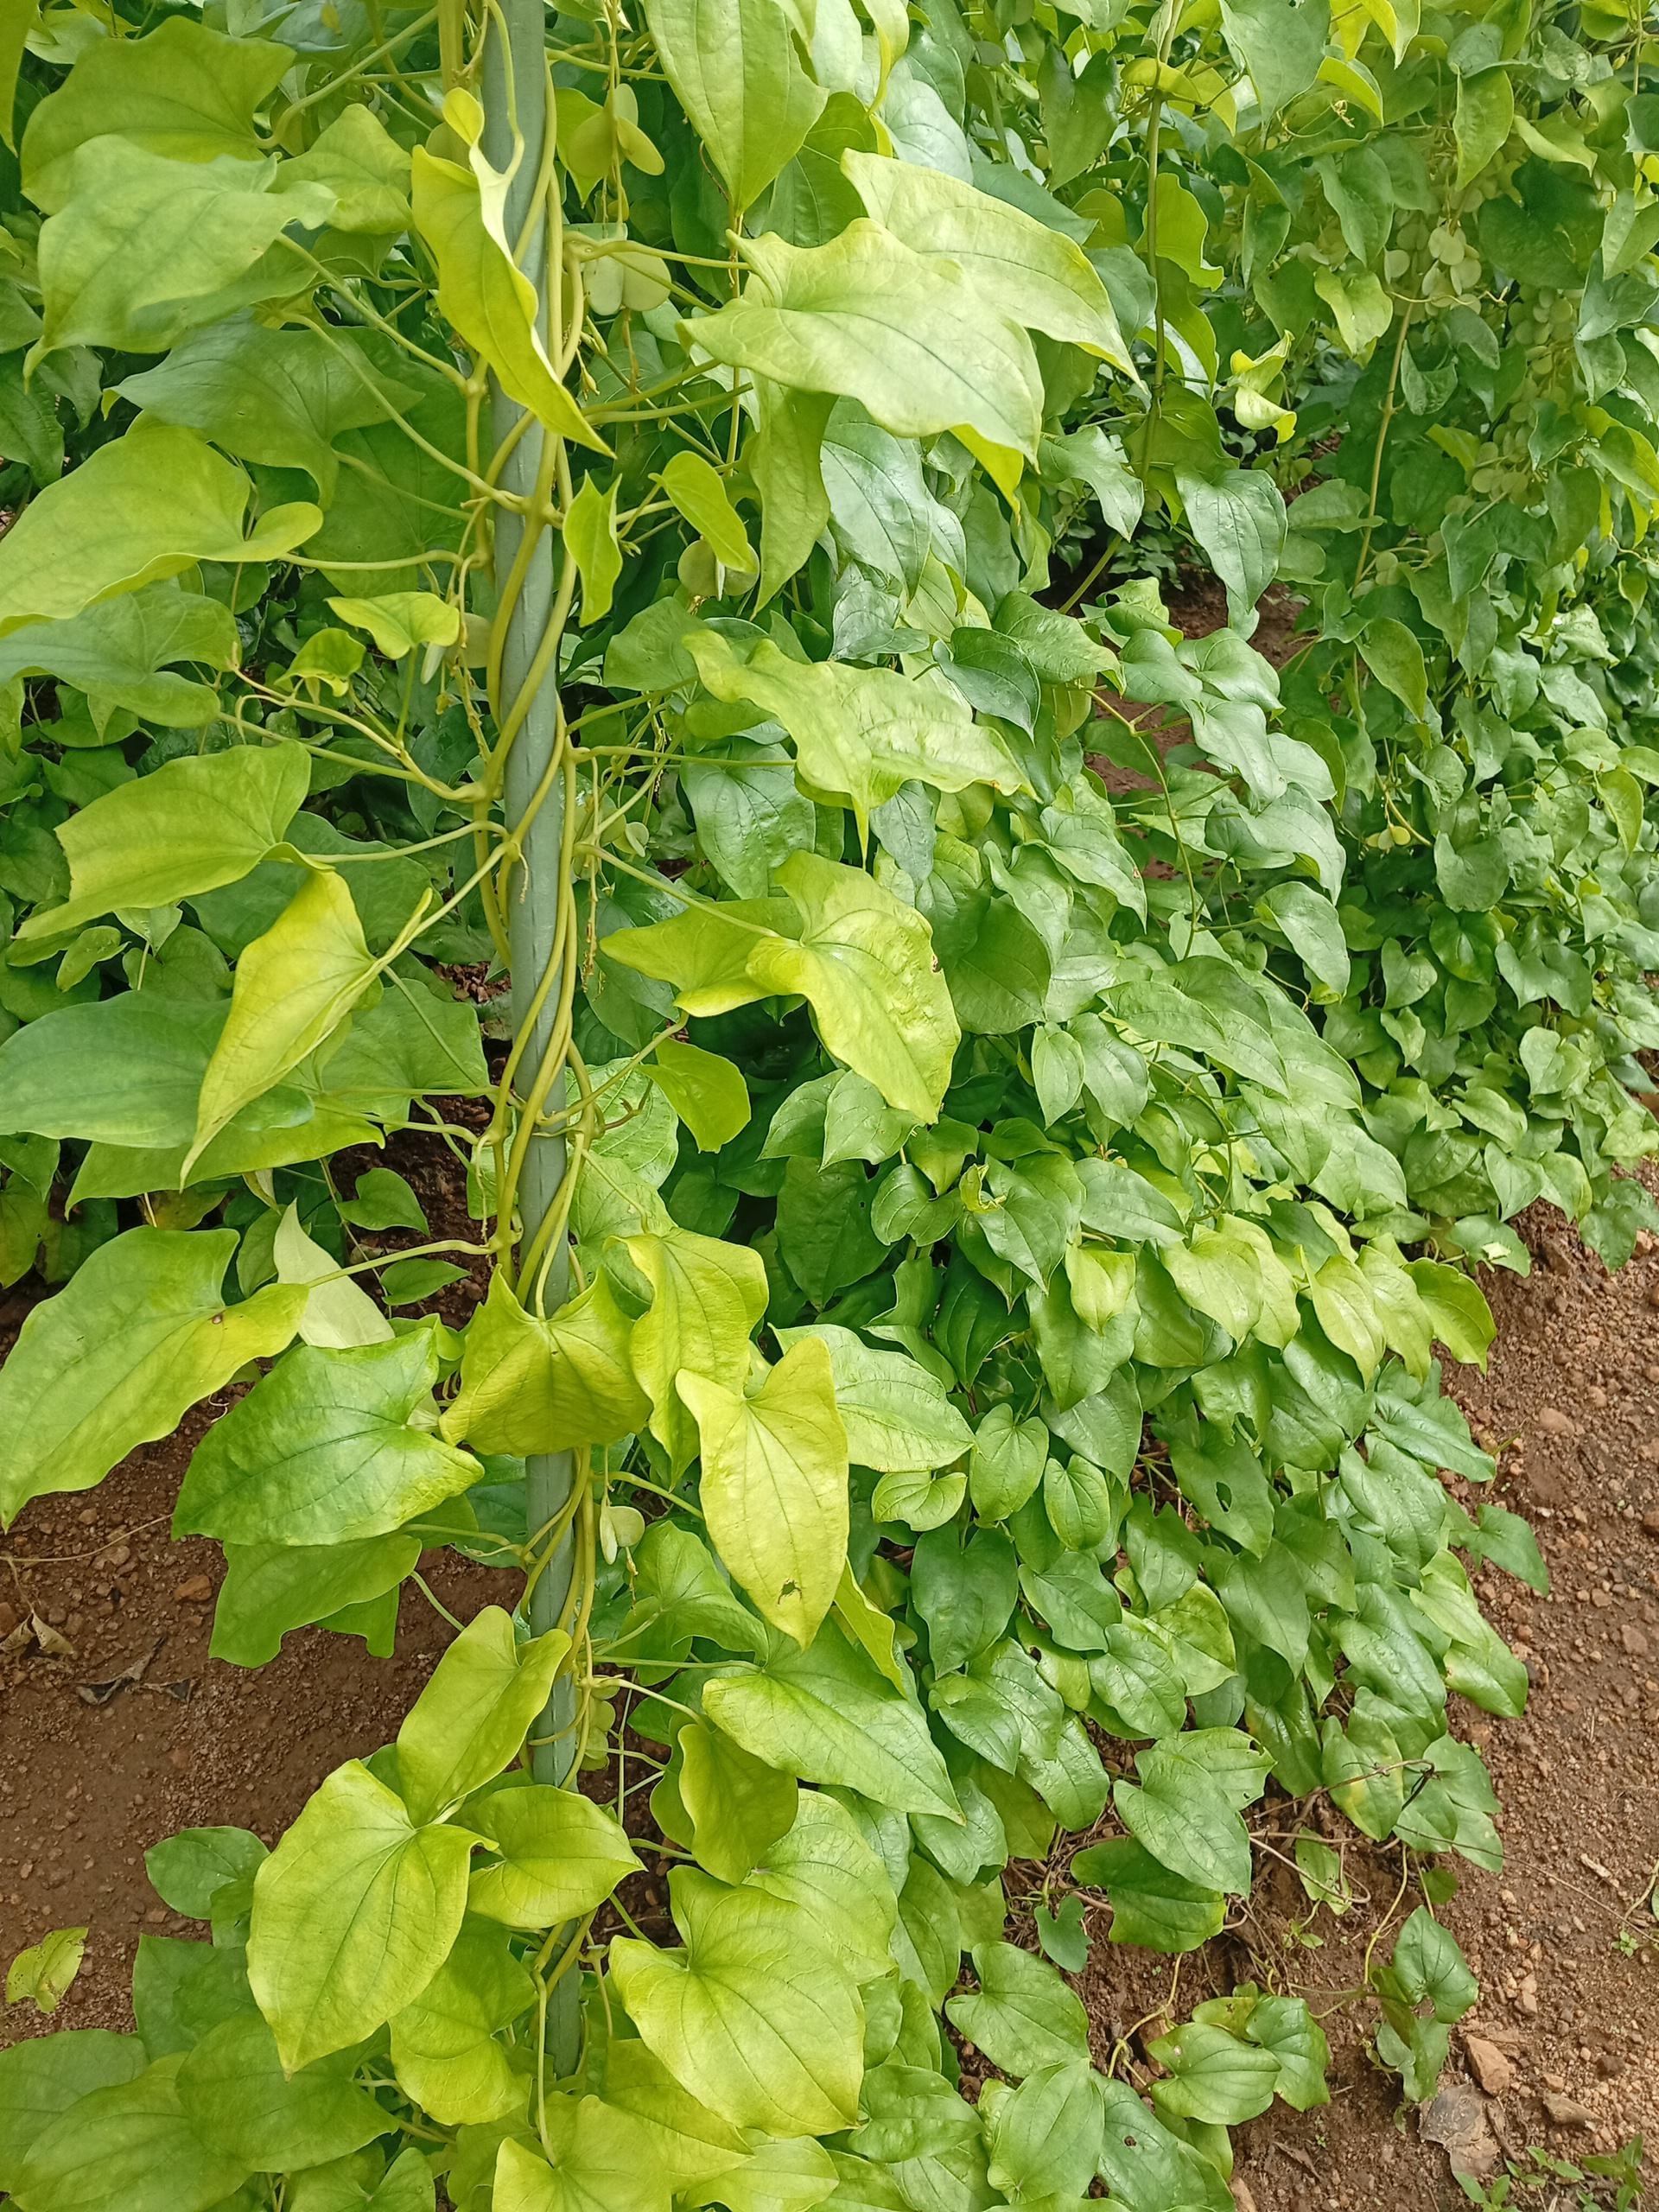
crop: yam
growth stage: vegetative
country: Nigeria
